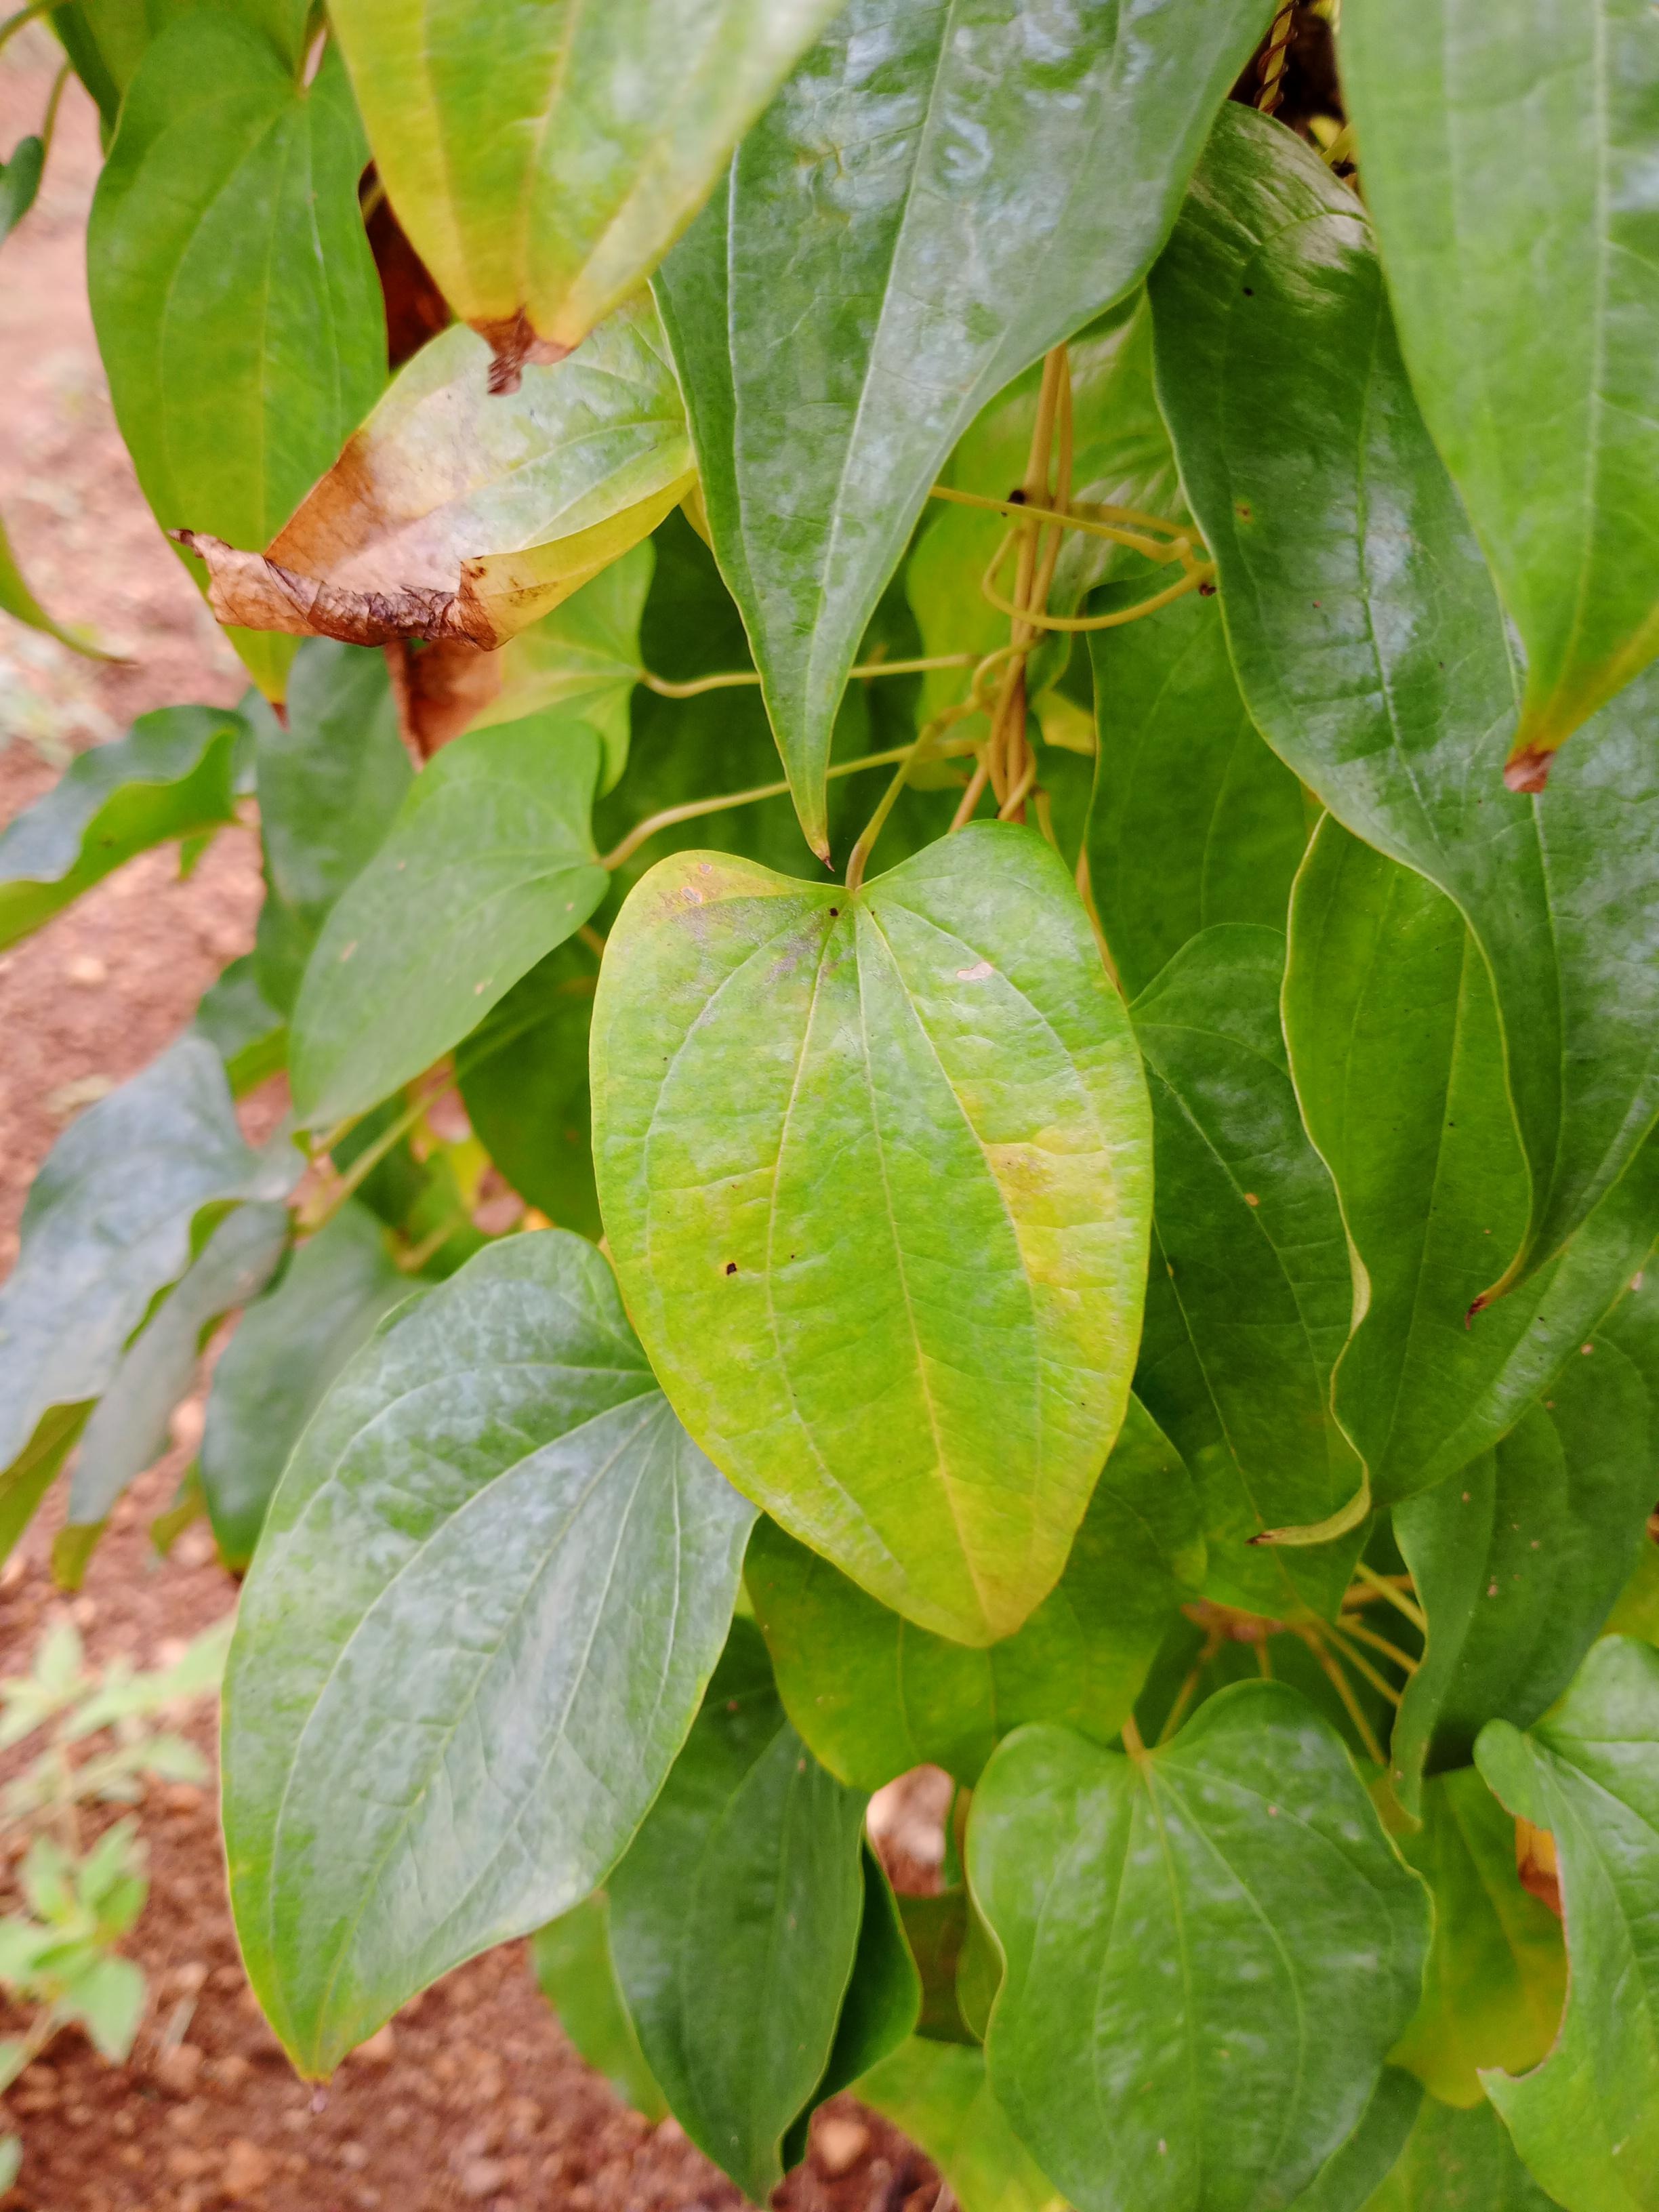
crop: yam
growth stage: vegetative
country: Nigeria
